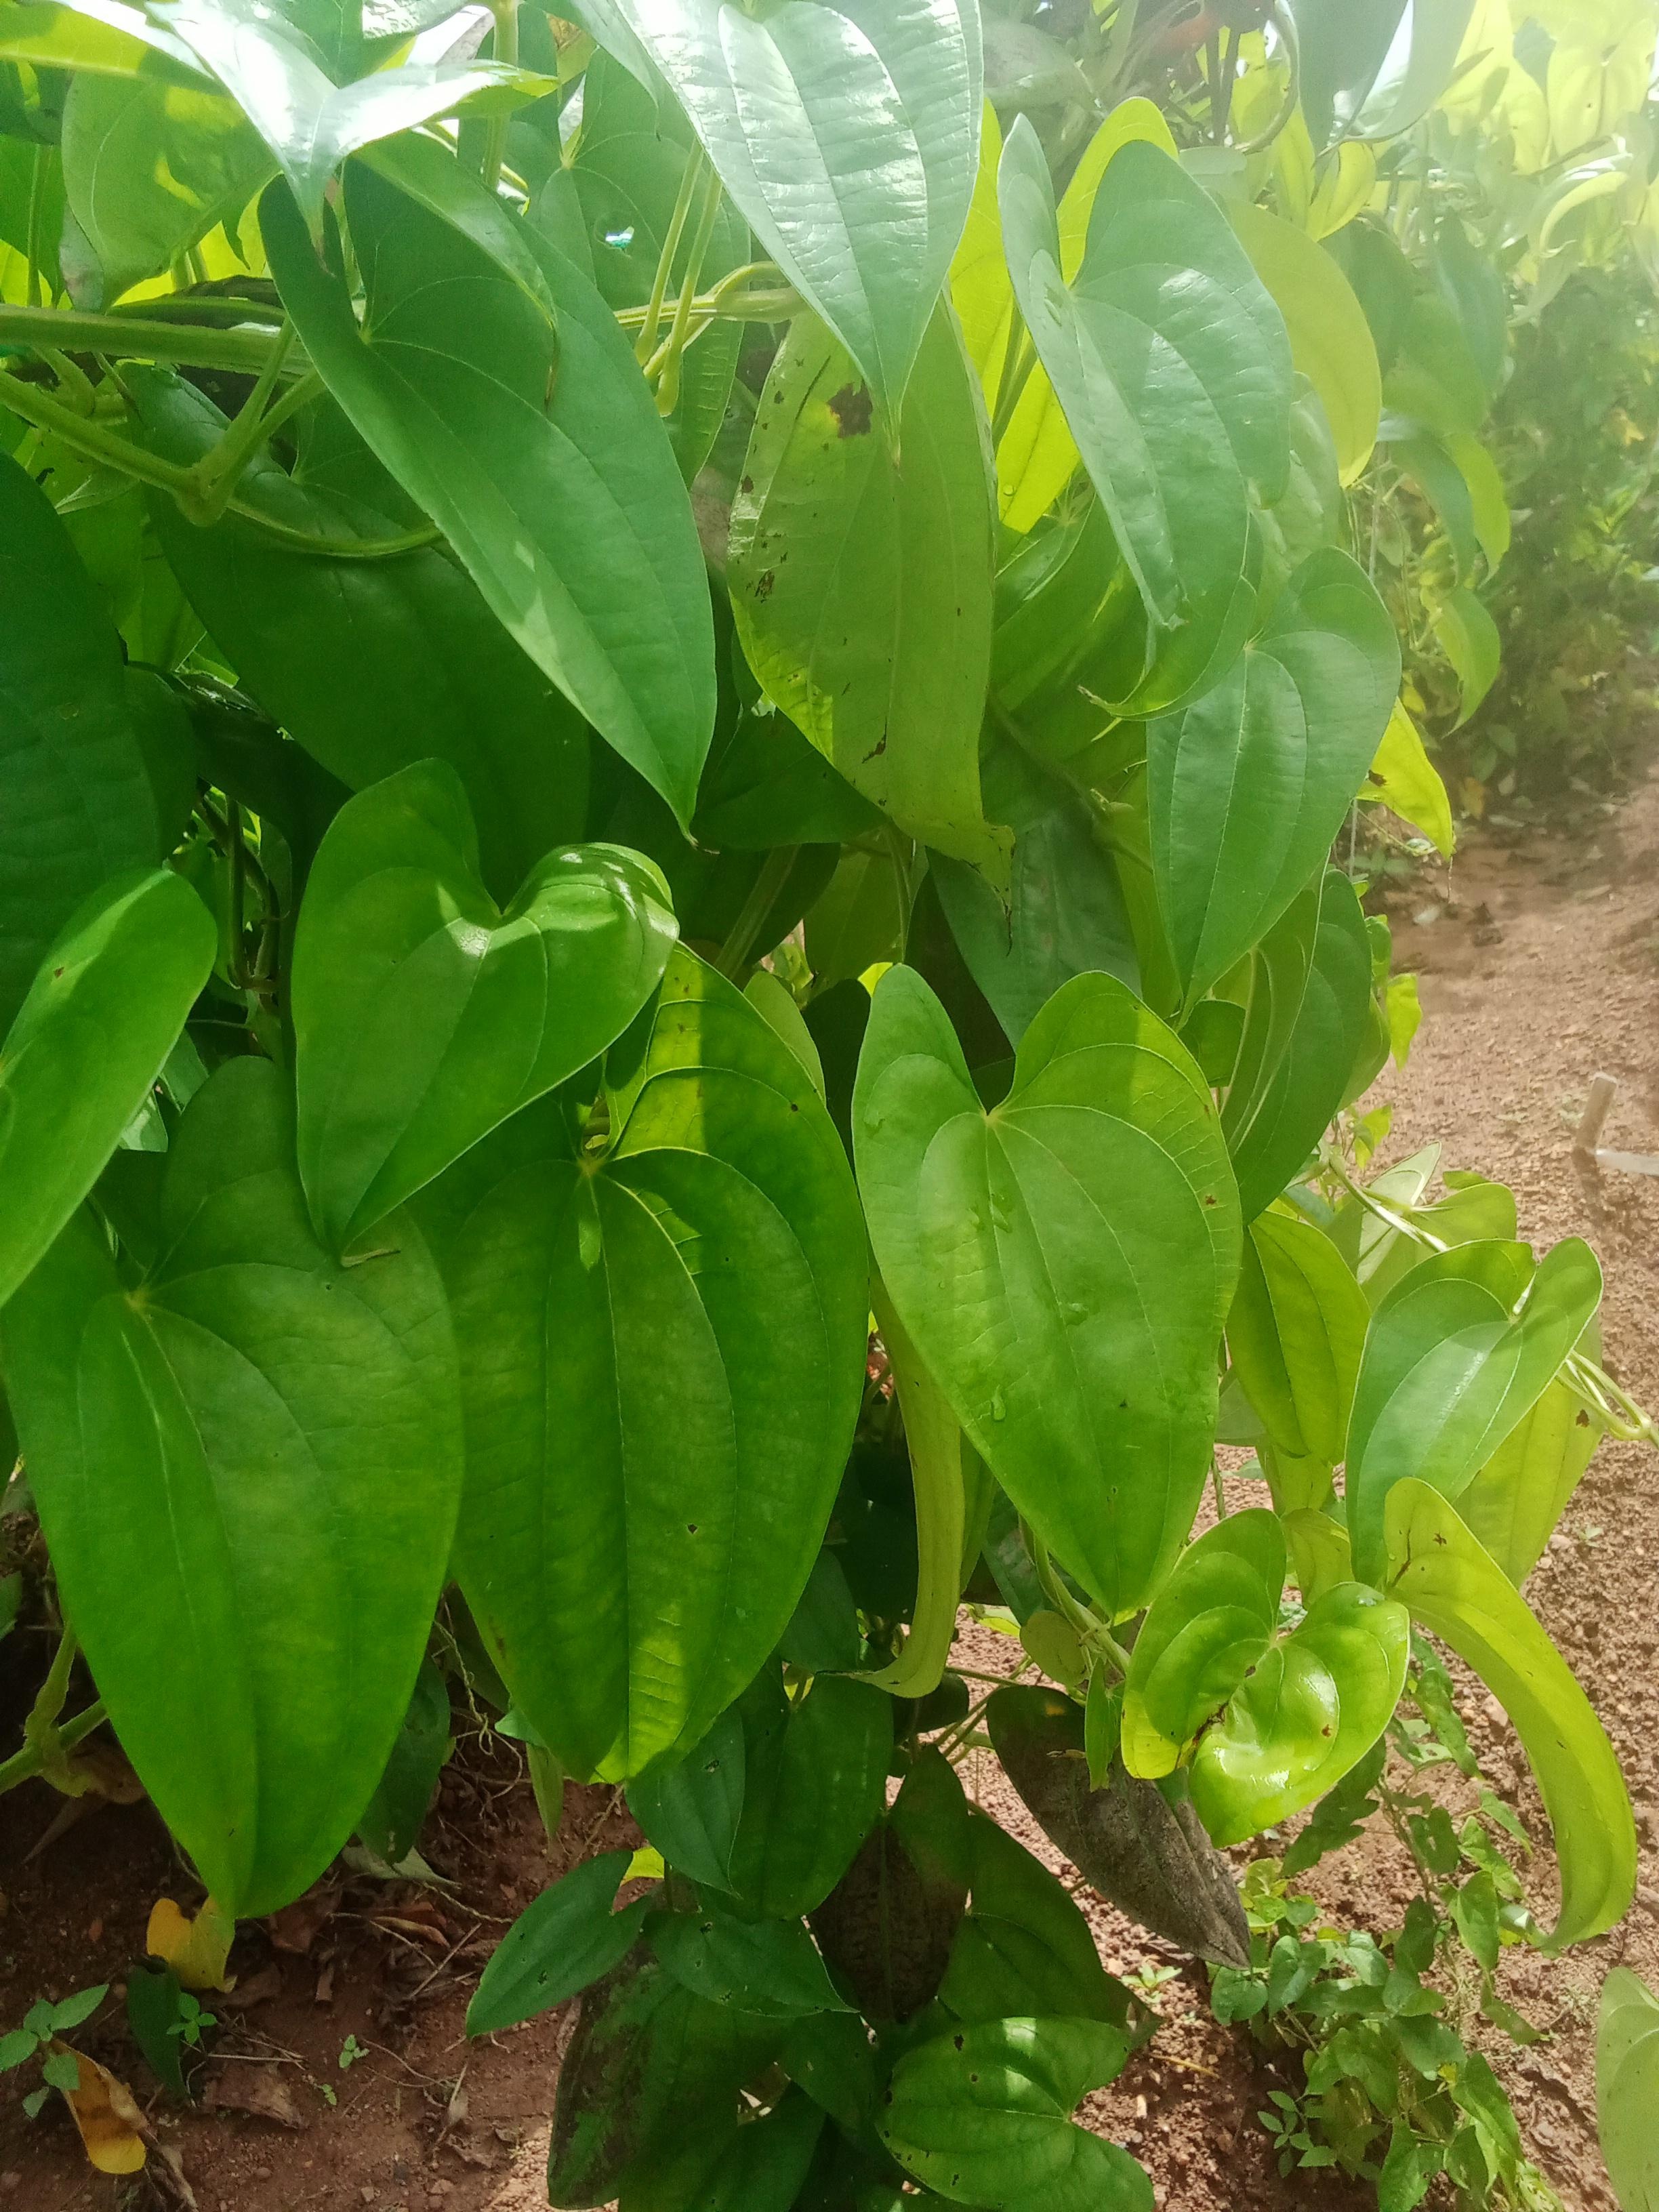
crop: yam
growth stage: vegetative
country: Nigeria
